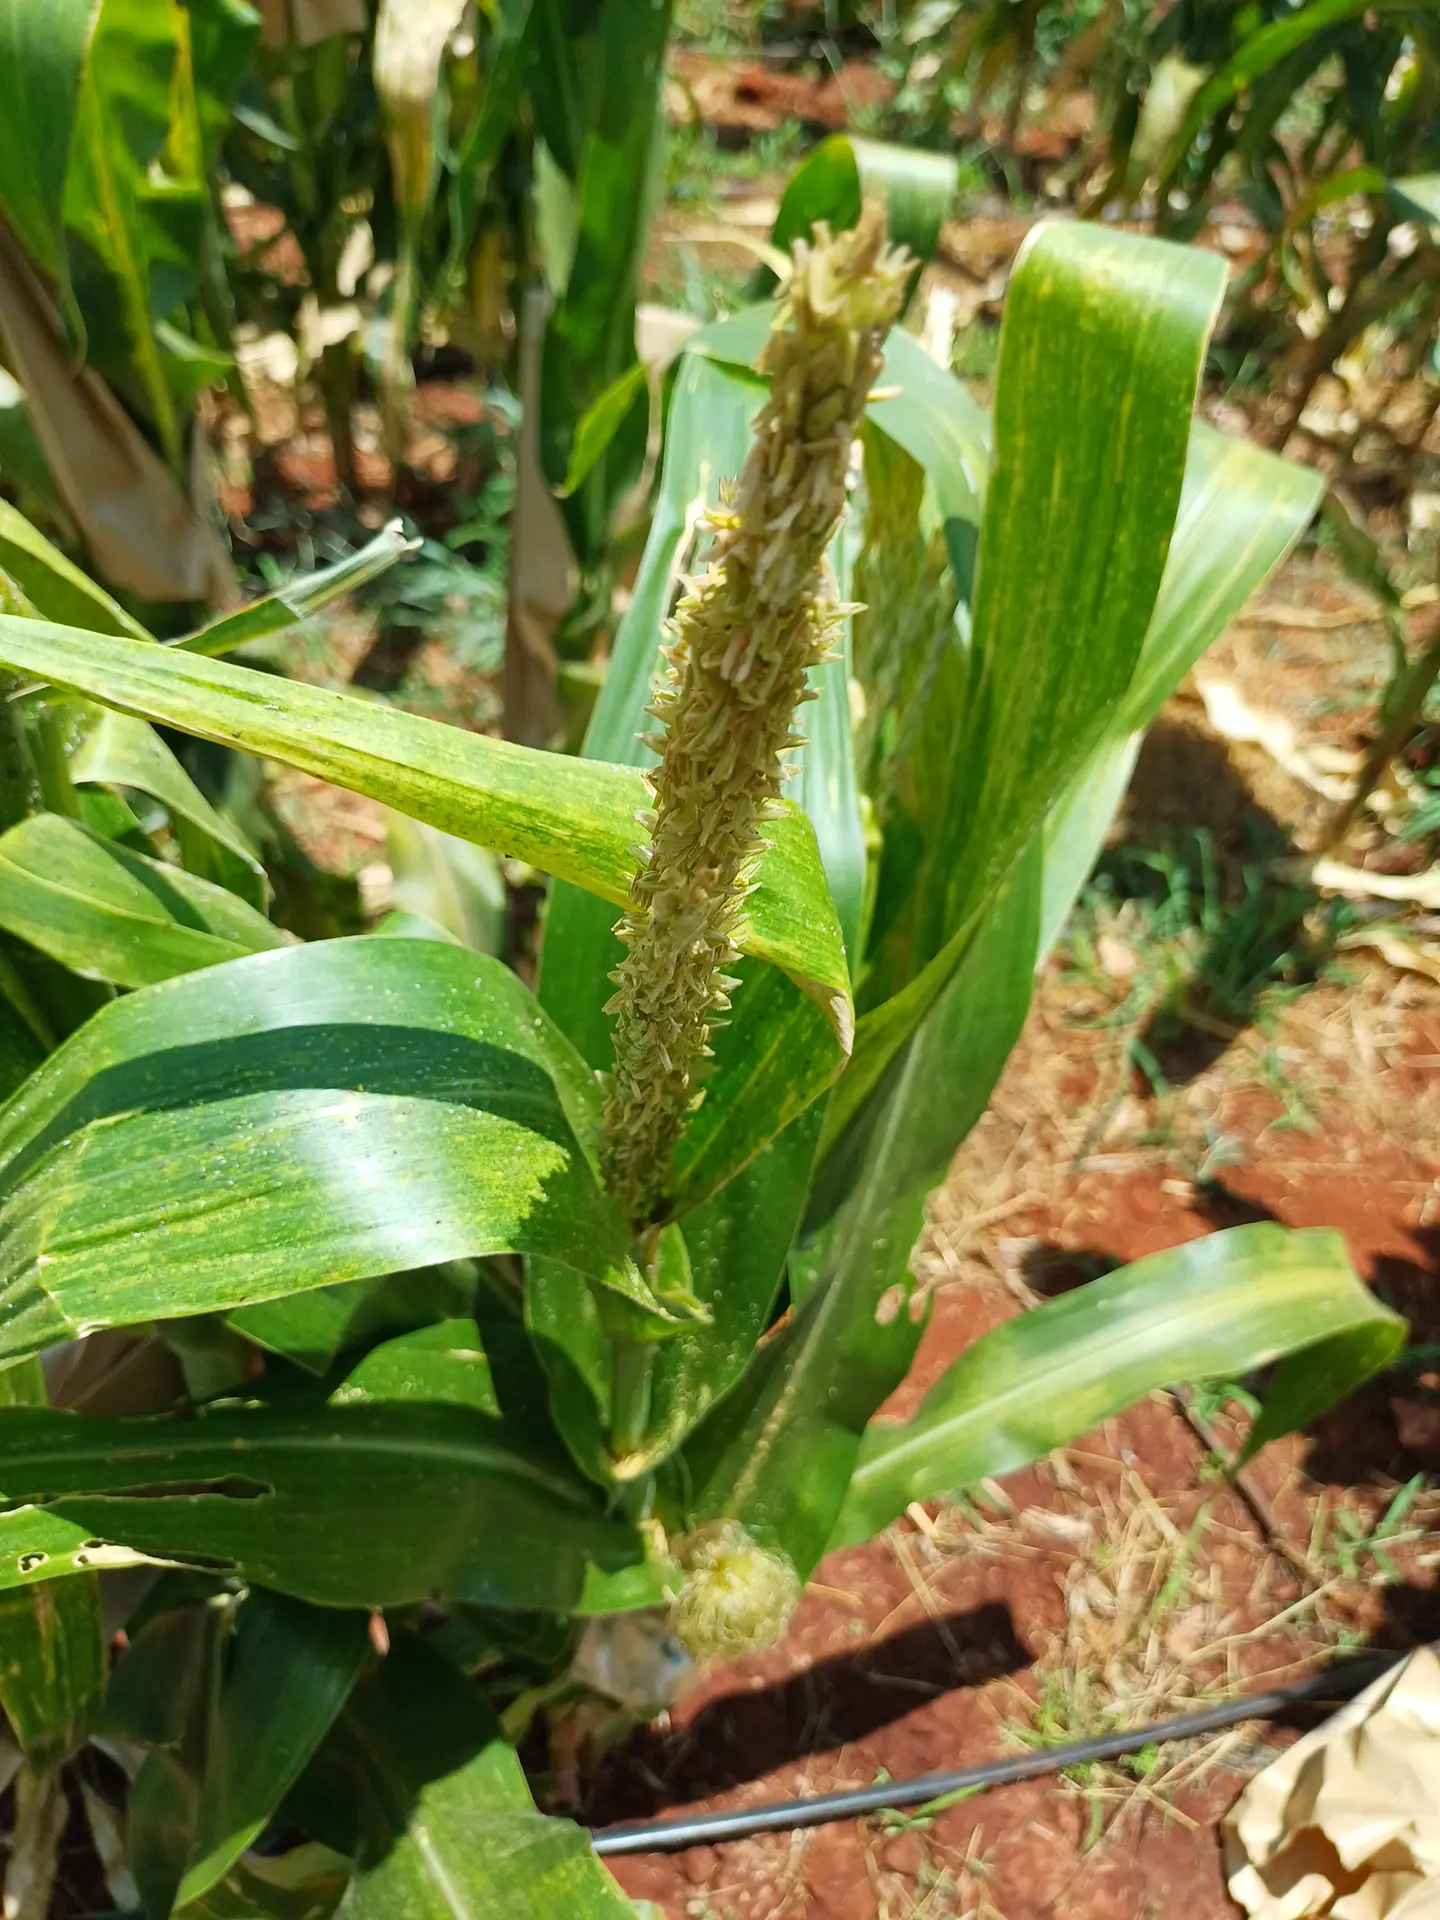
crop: maize
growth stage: flowering
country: Kenya
